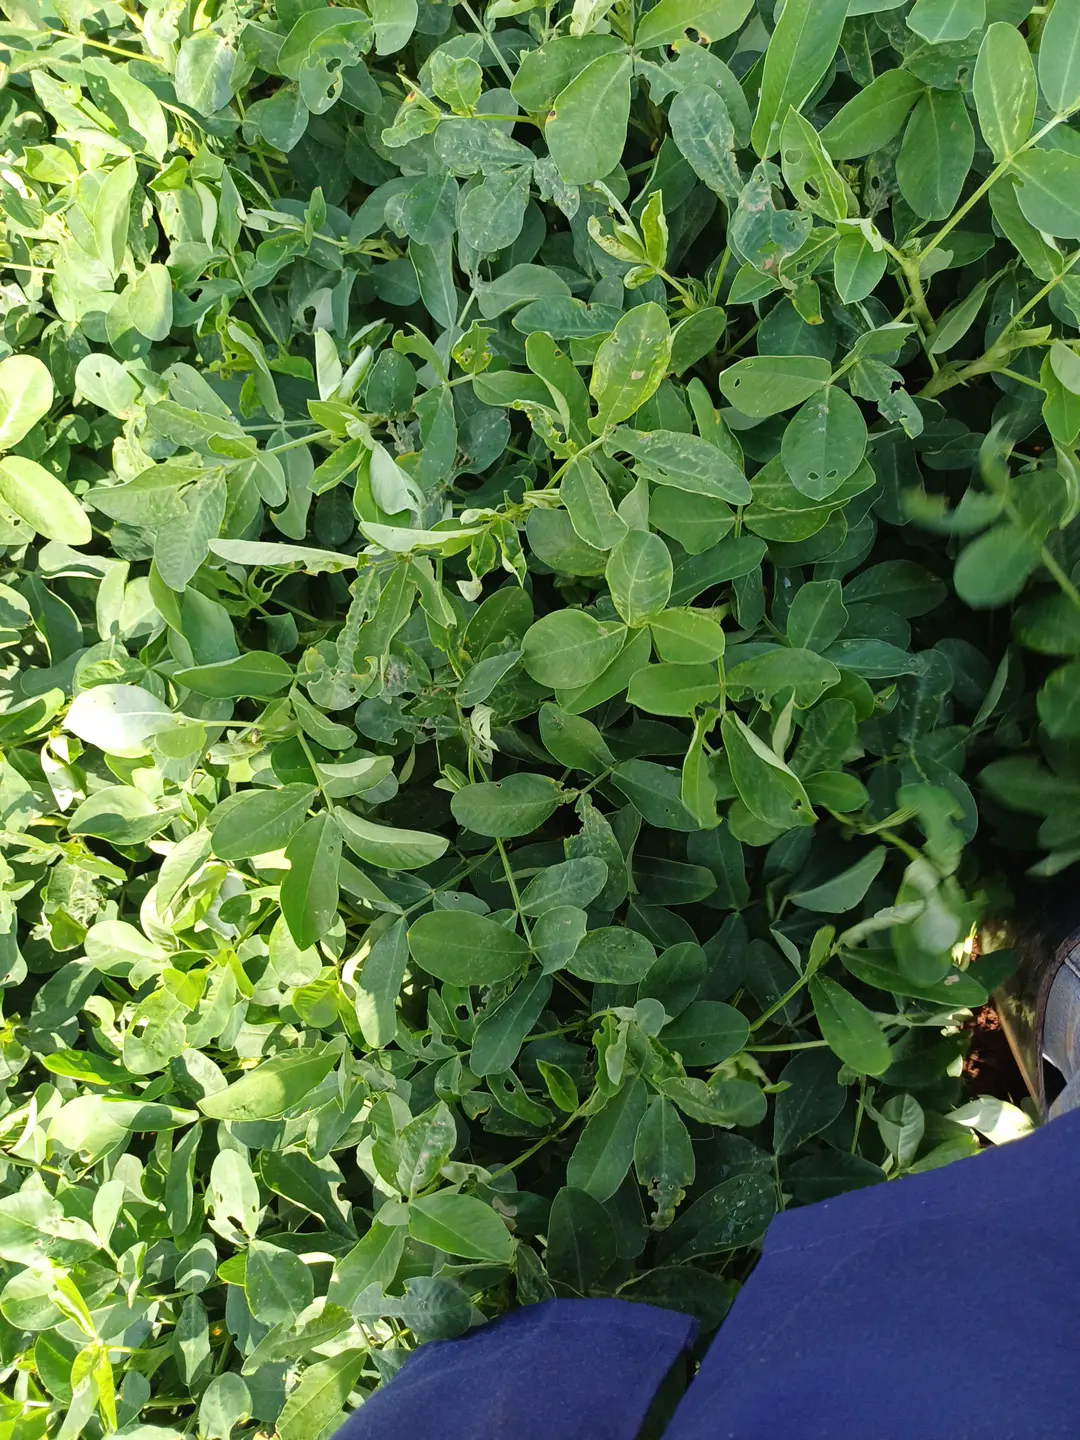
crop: groundnut
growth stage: pegging
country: Kenya
